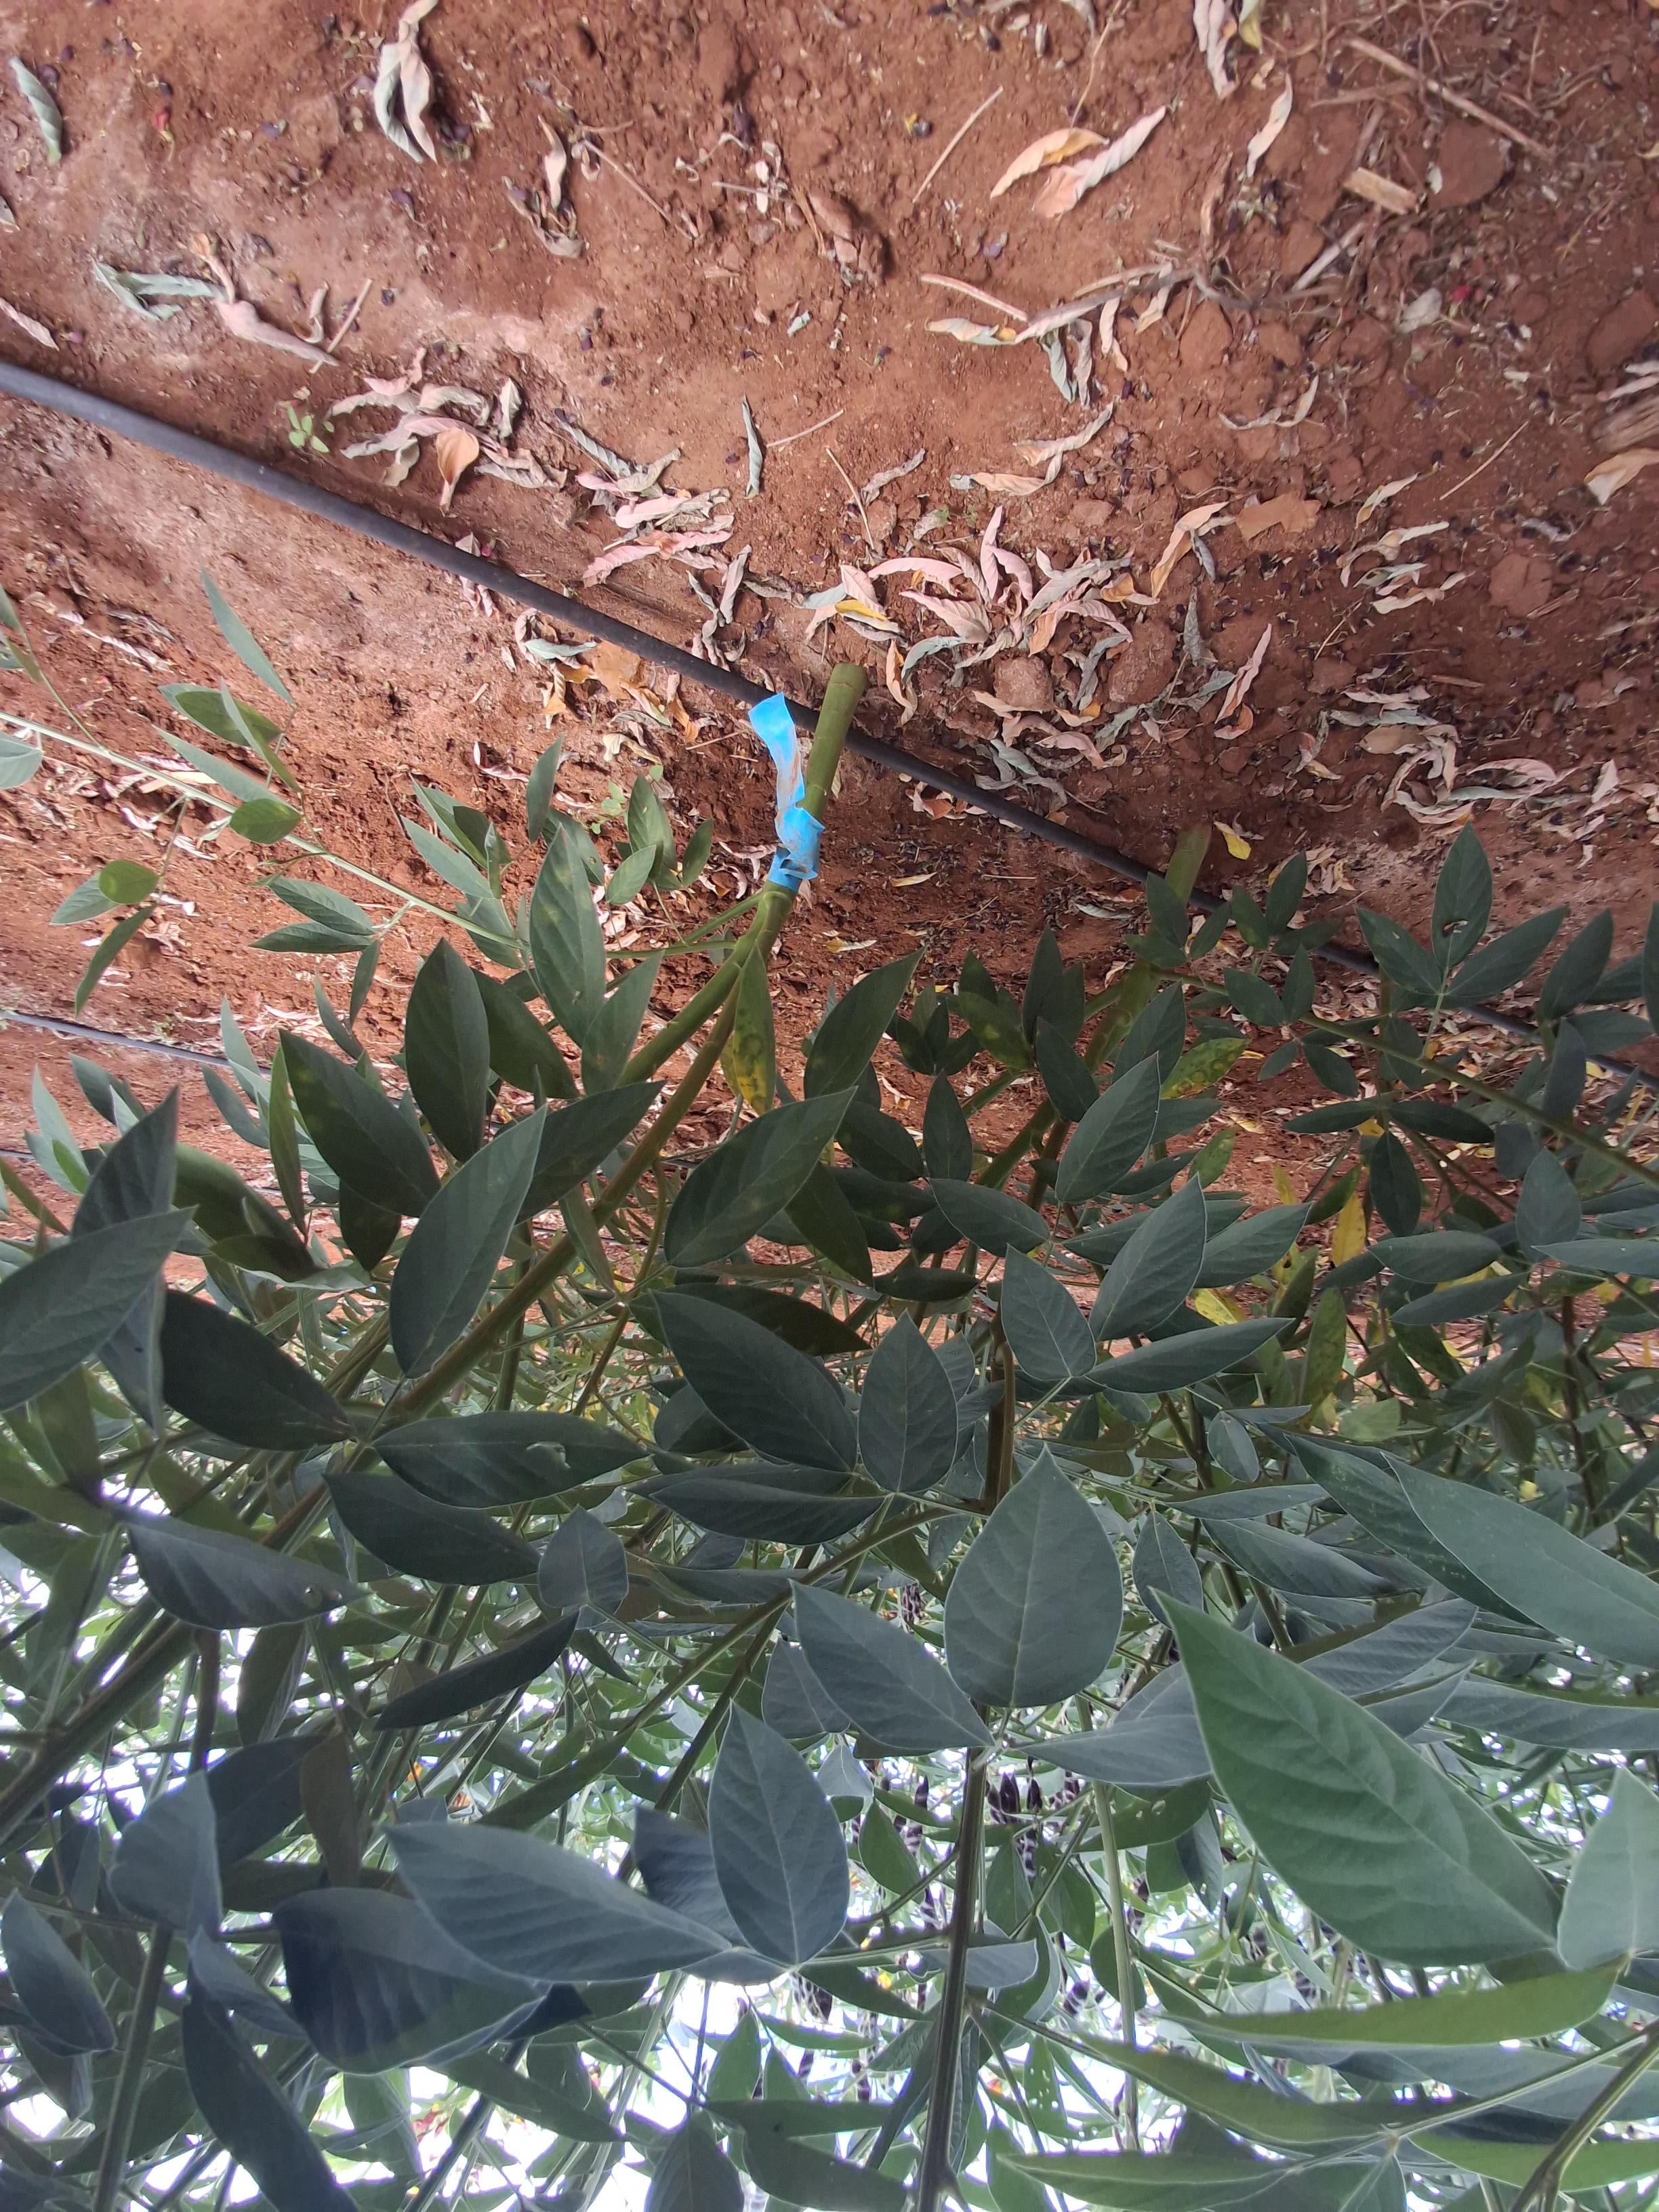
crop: pigeonpea
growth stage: development pod
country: Kenya
